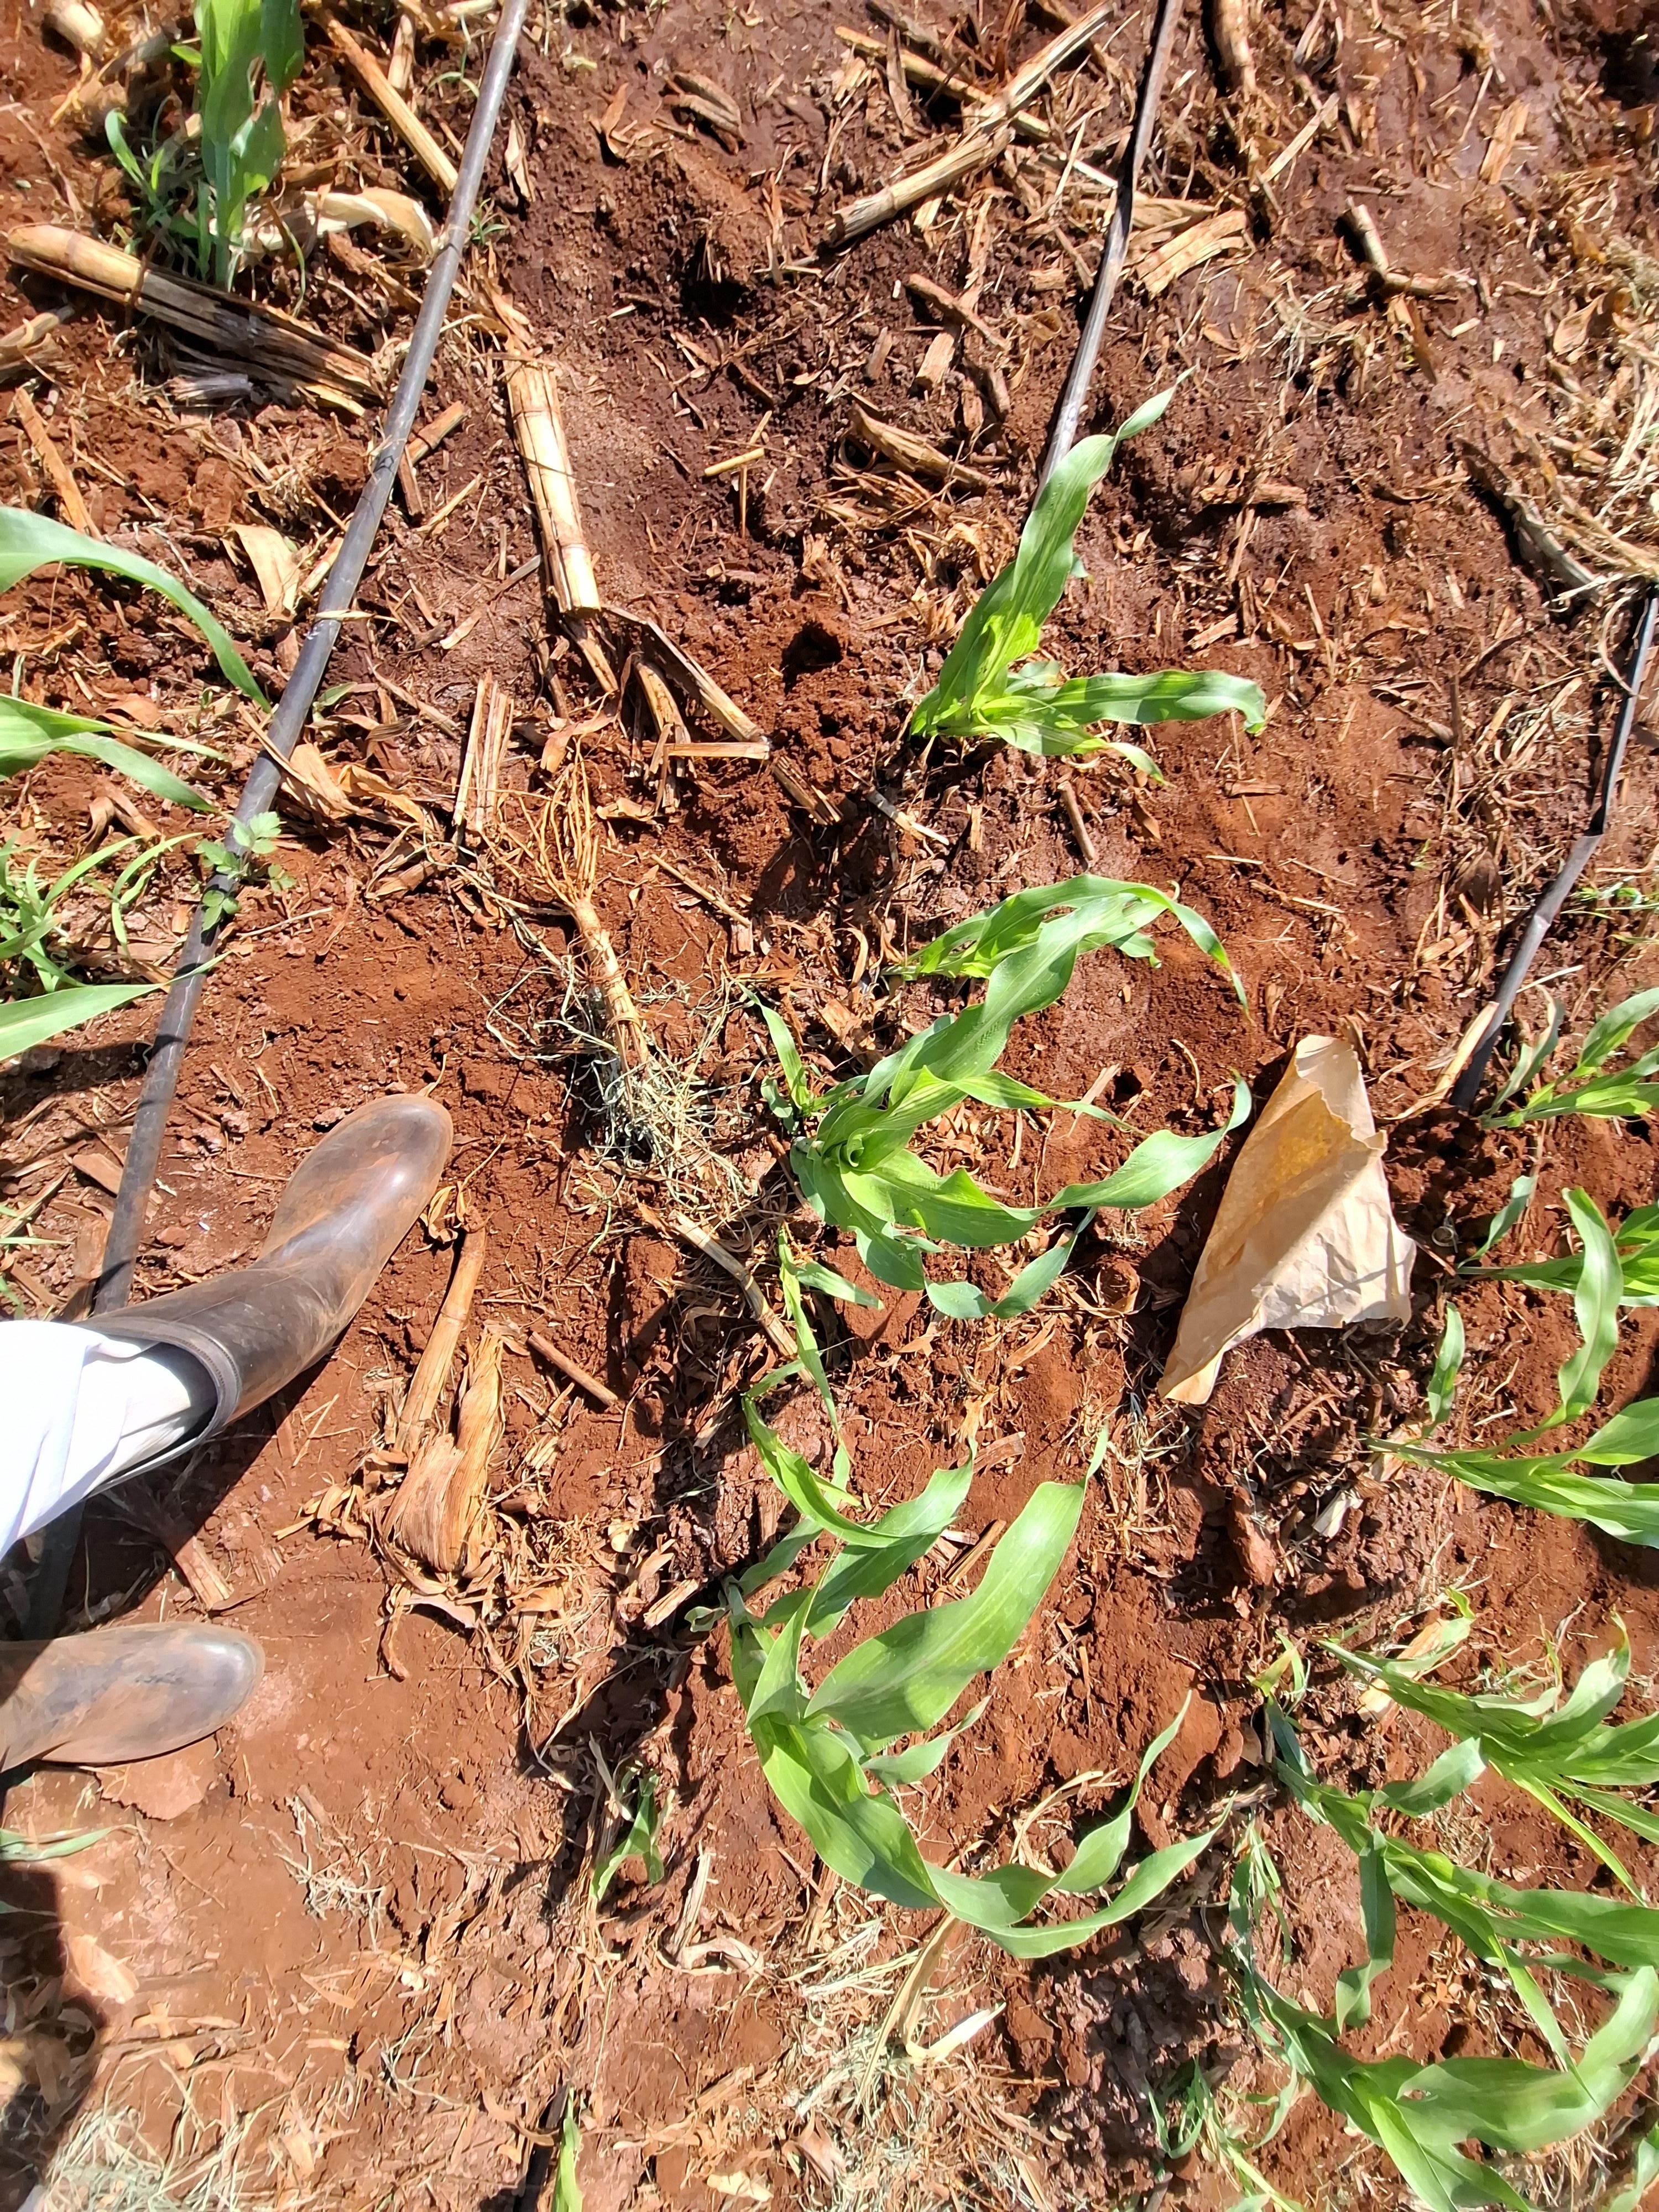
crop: sorghum
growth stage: vegetative
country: Kenya
